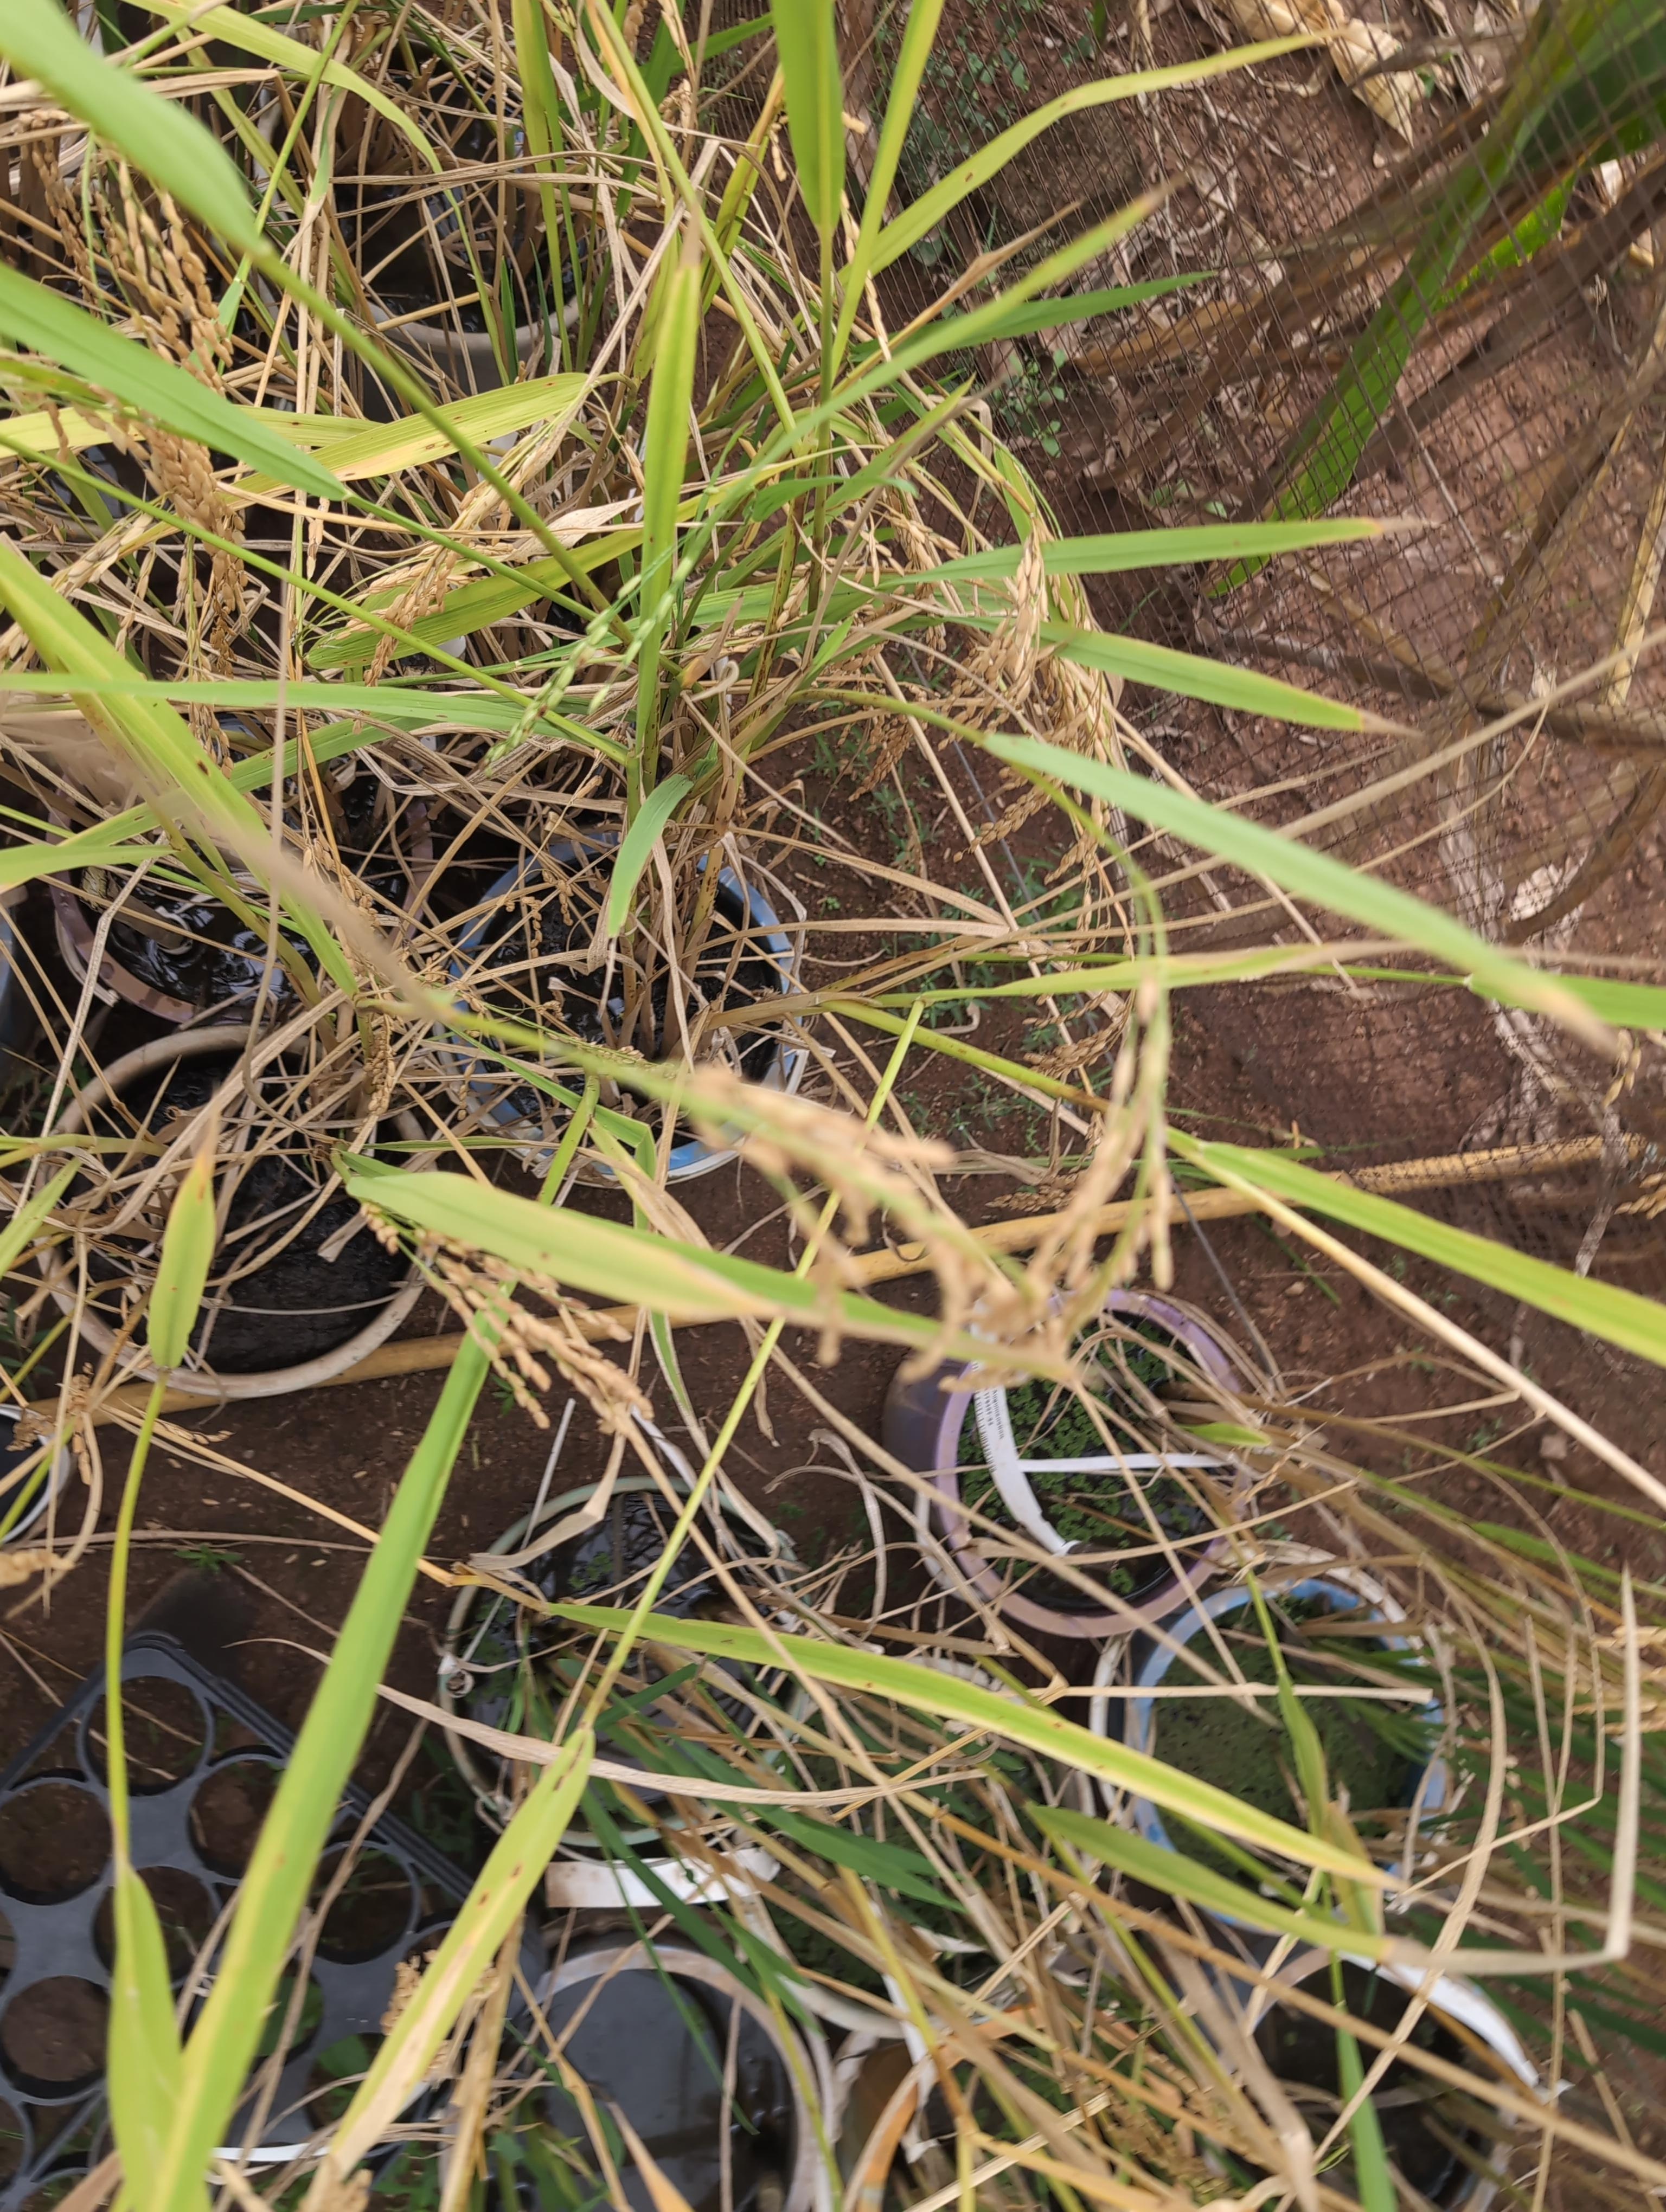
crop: rice
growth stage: ripening
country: Côte d'Ivoire
